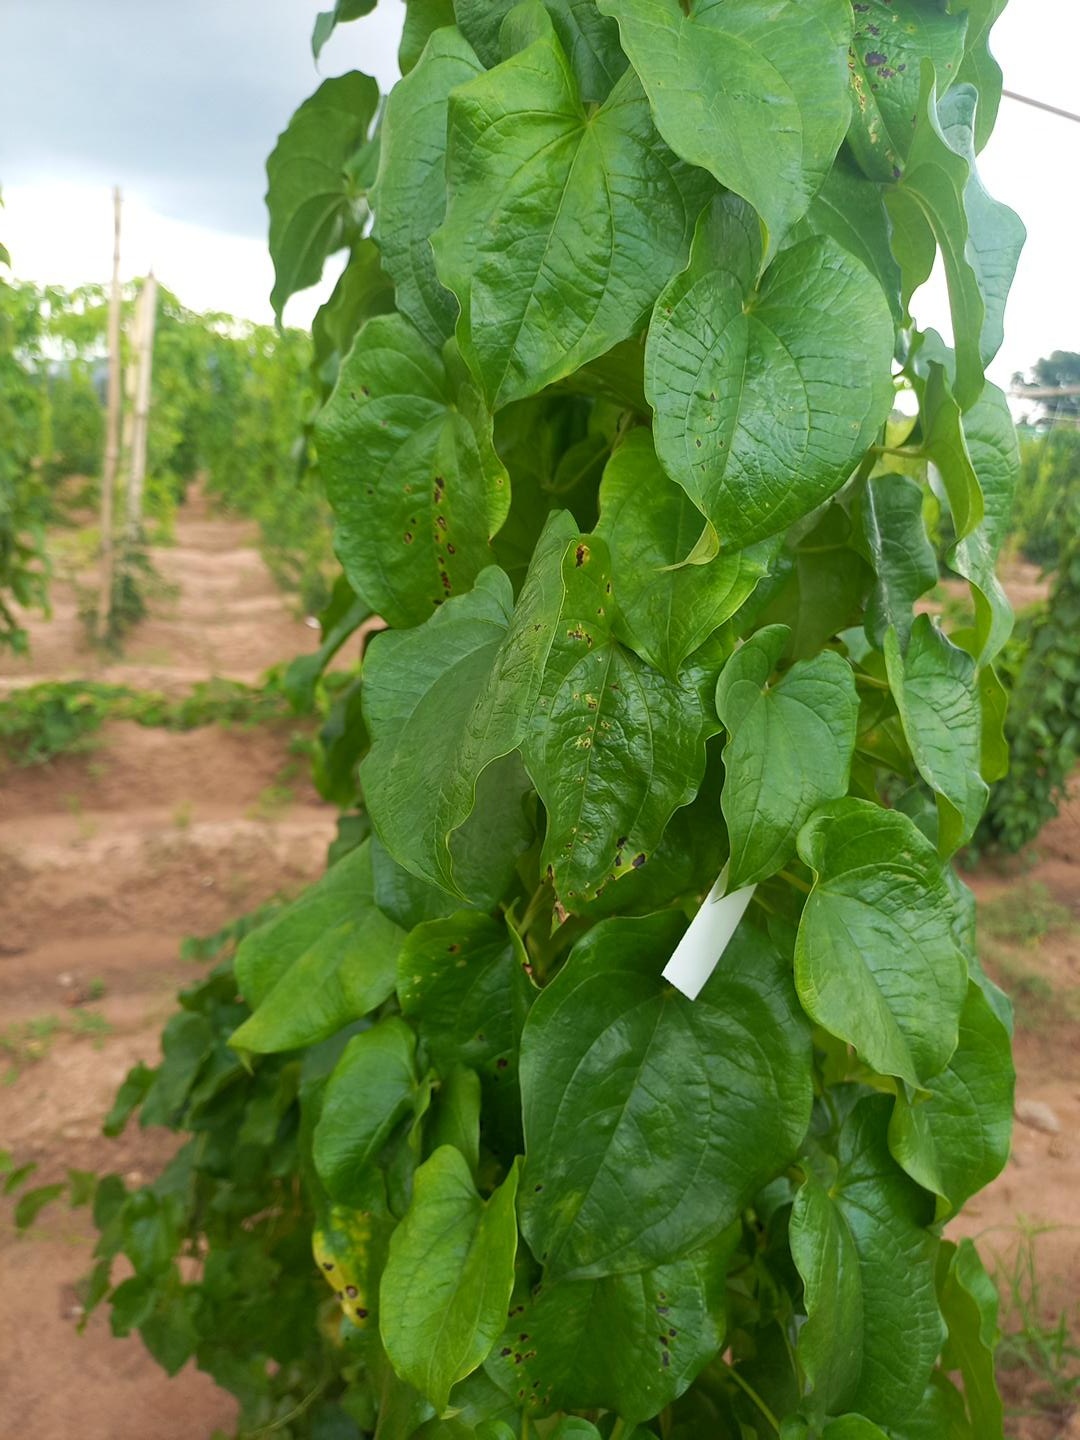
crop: yam
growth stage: vegetative
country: Nigeria
